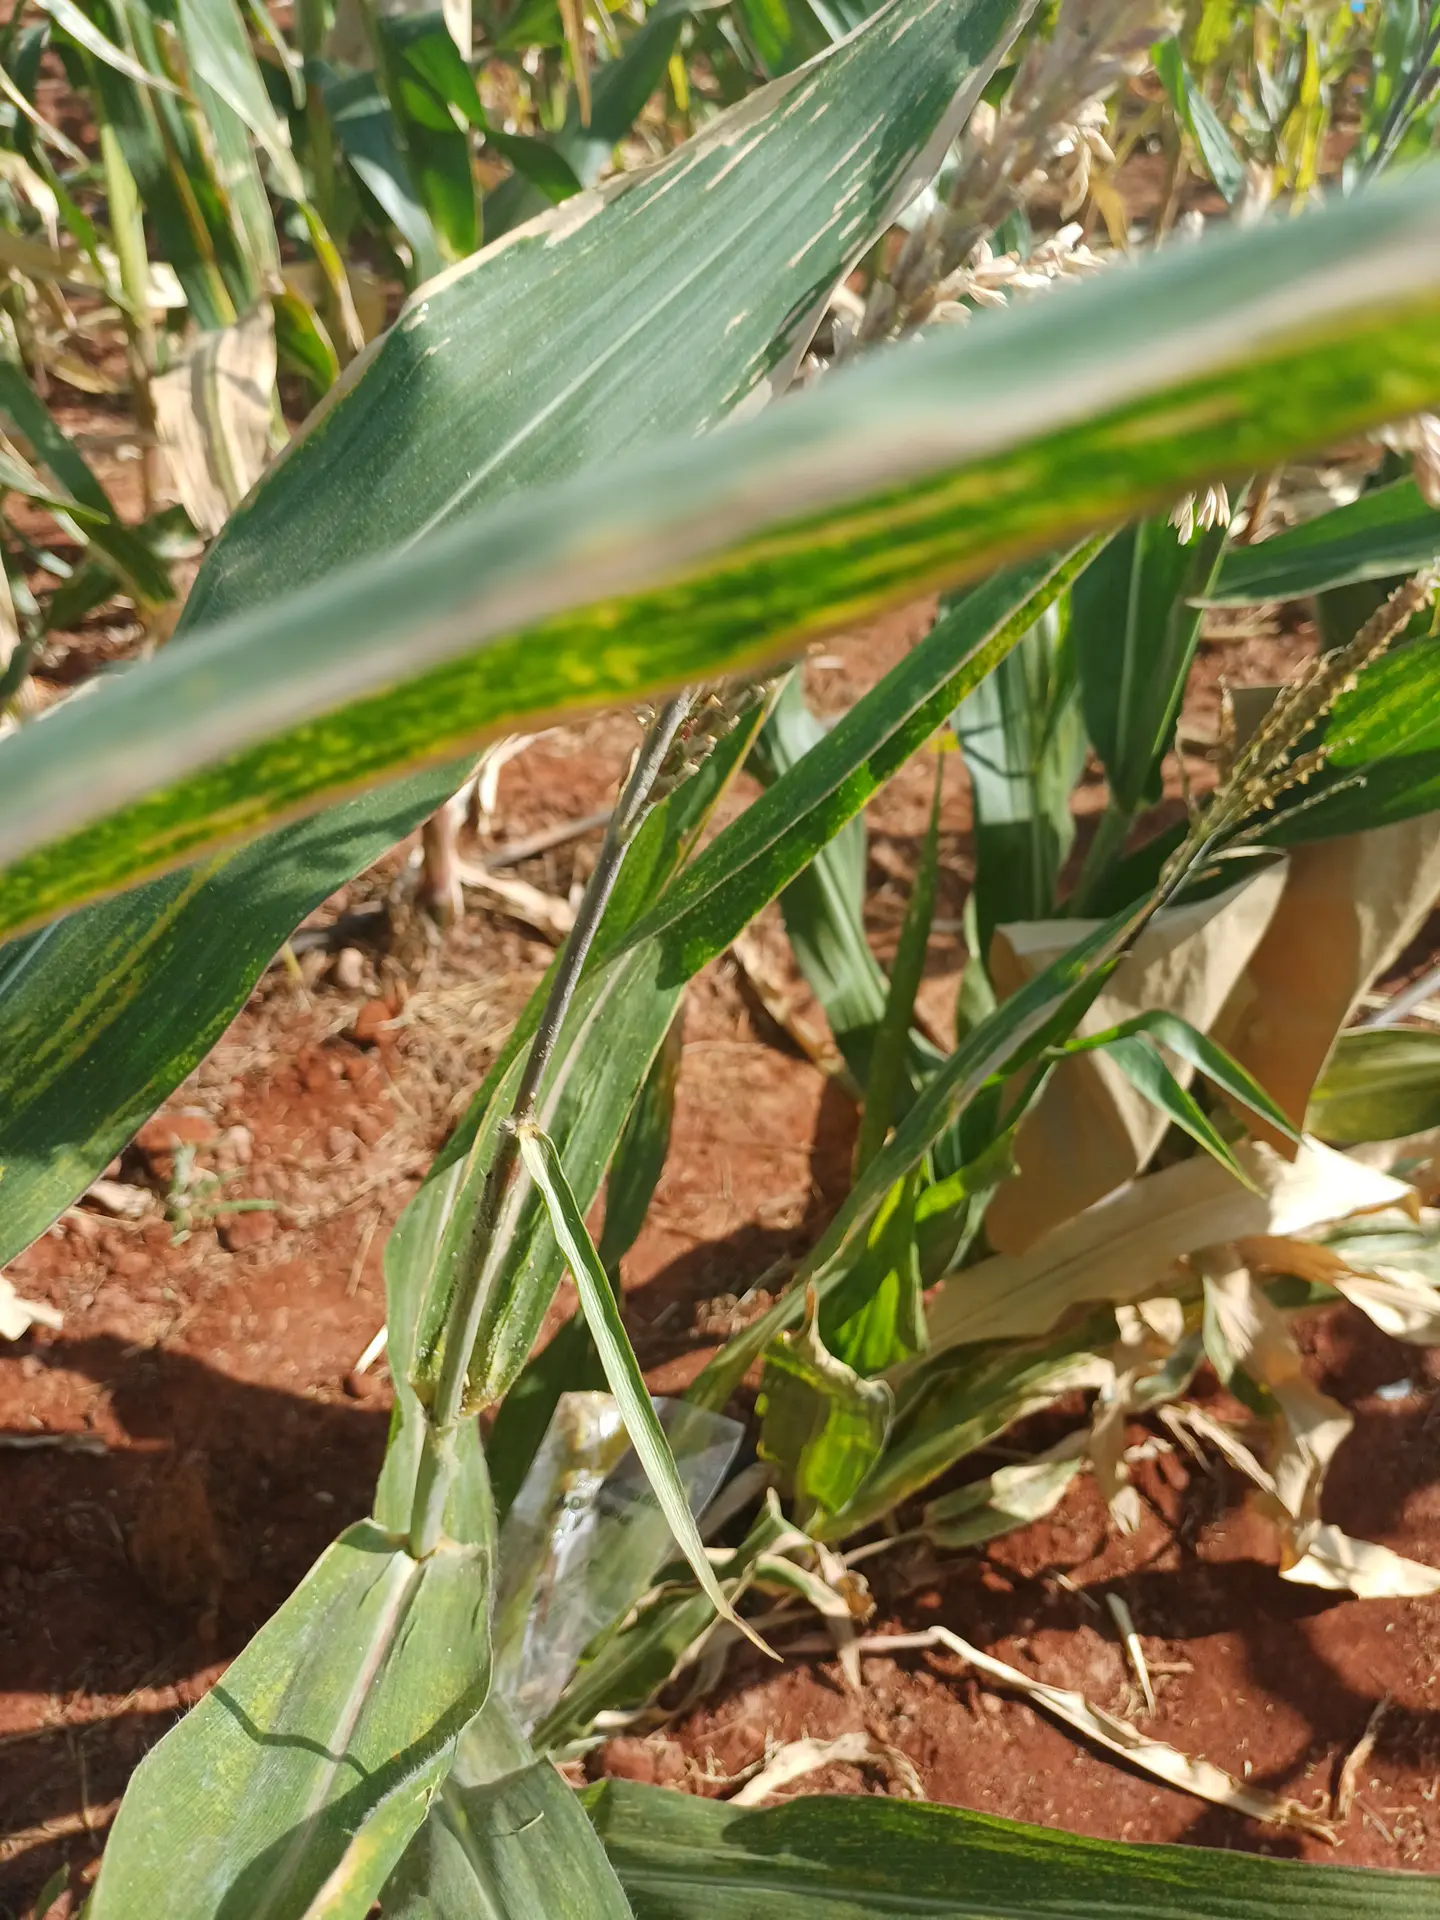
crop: maize
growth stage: flowering
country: Kenya
